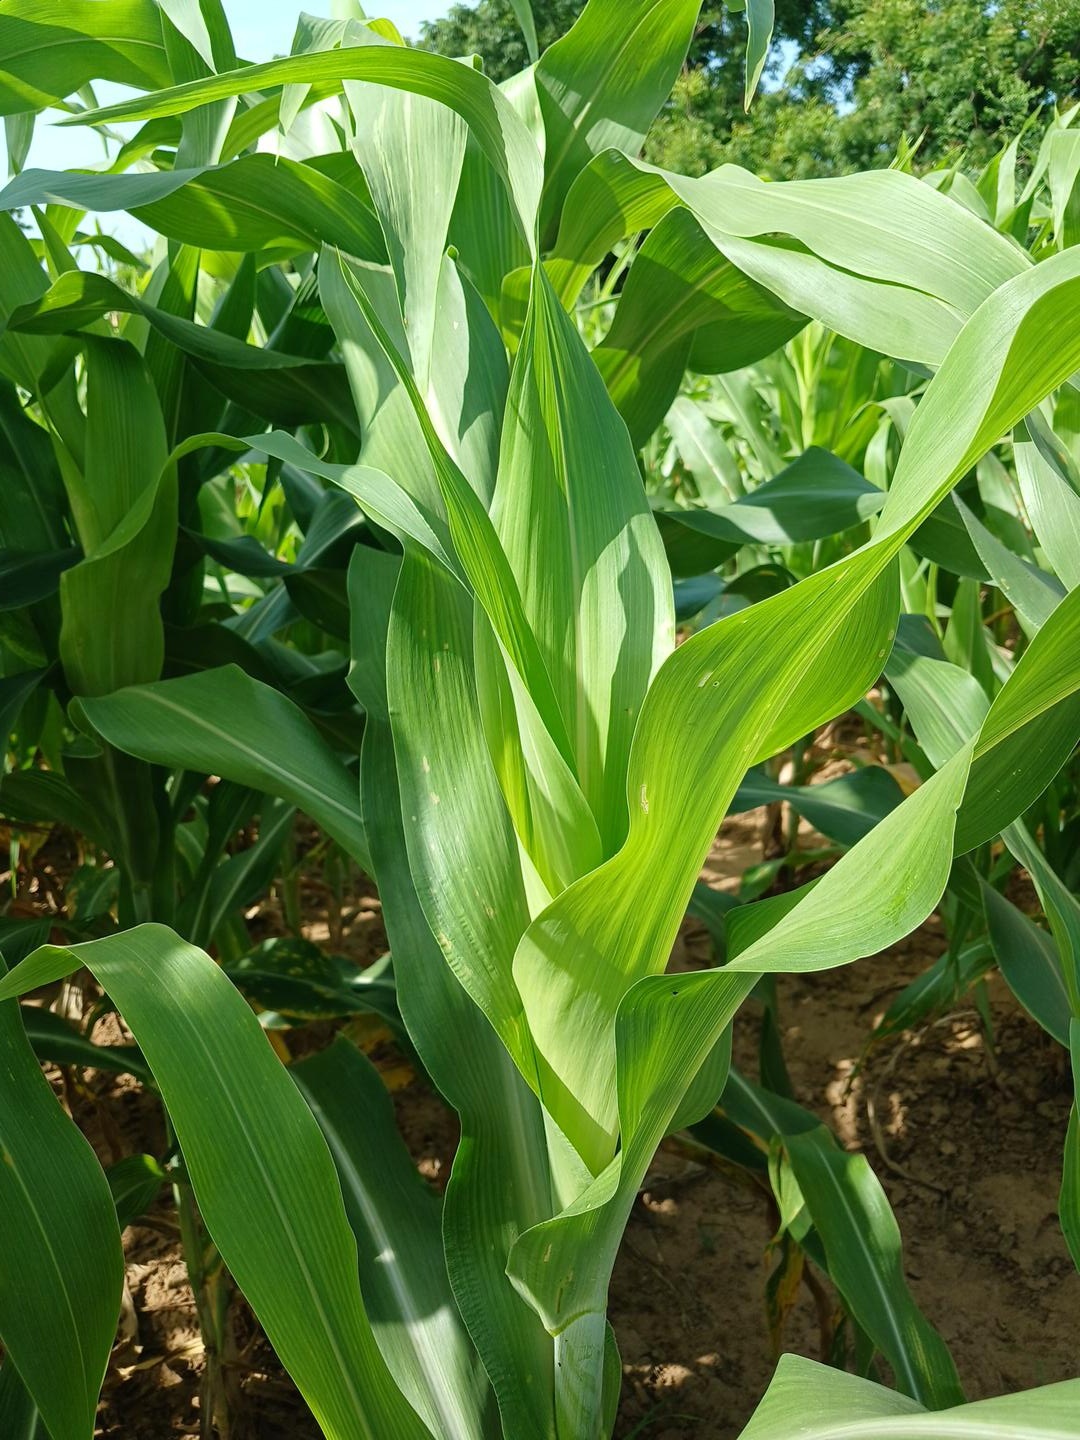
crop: sorghum
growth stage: vegetative
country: Senegal
